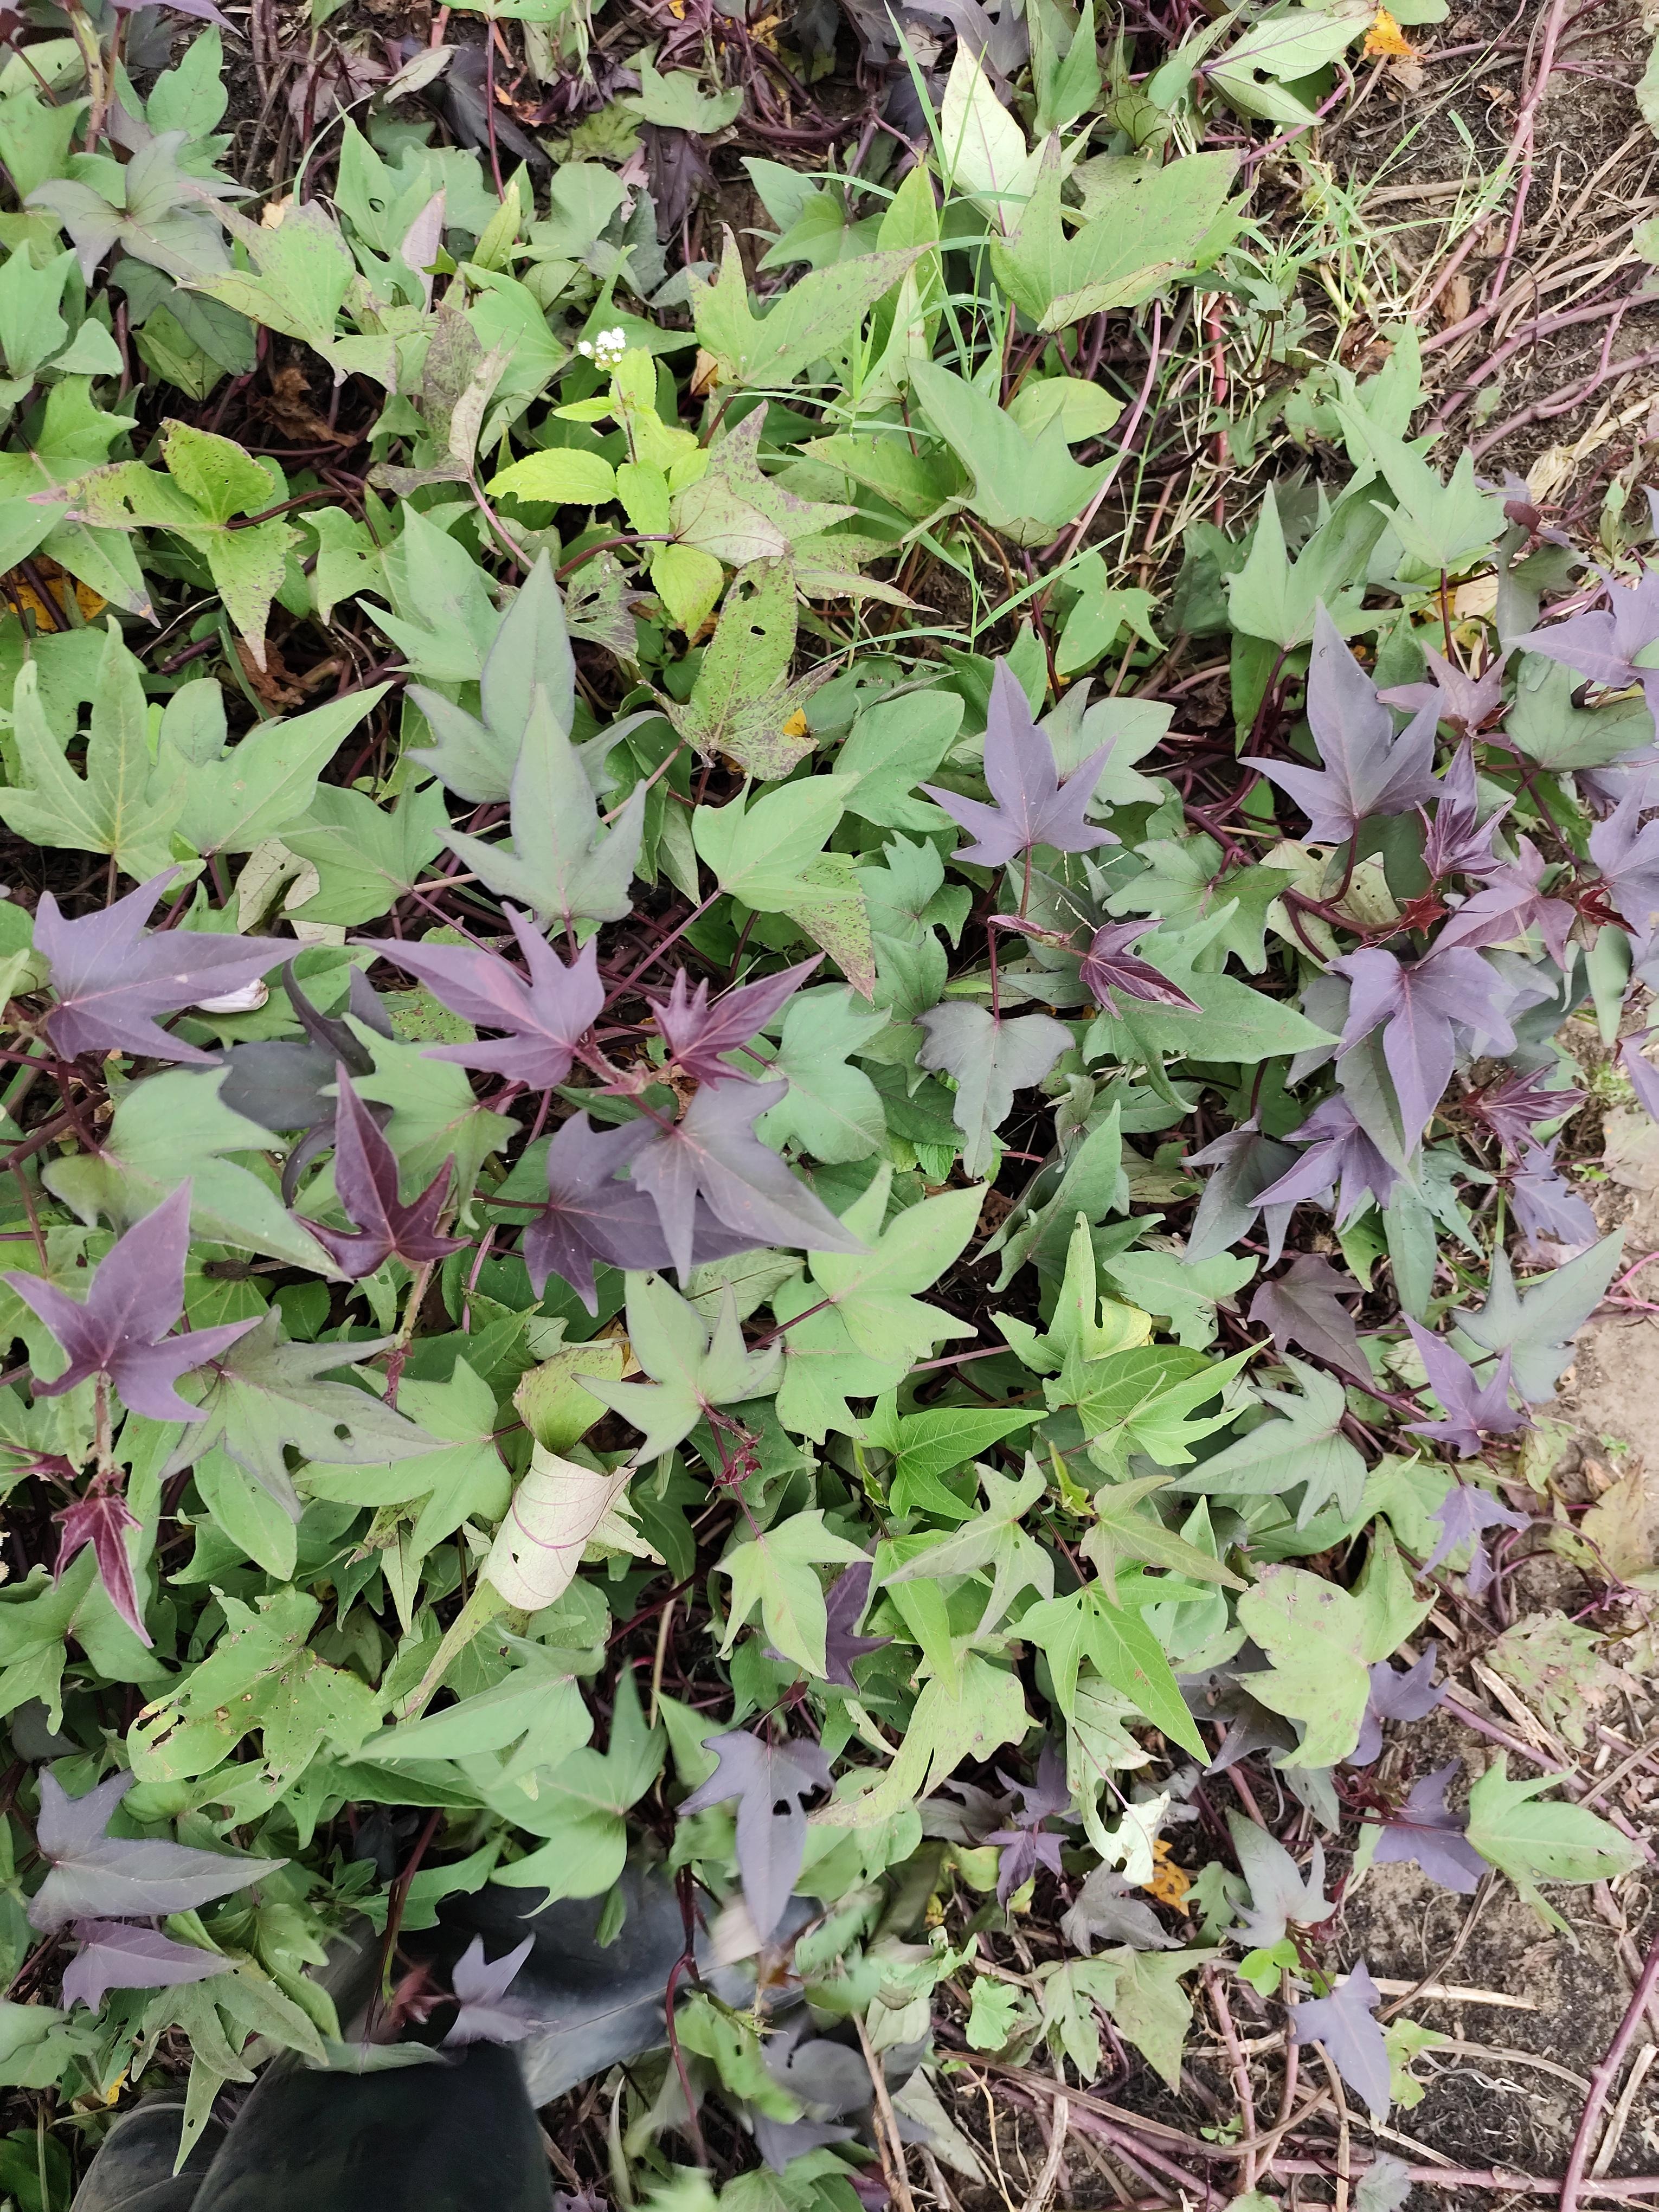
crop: sweet potato
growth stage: flowering
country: Tanzania
